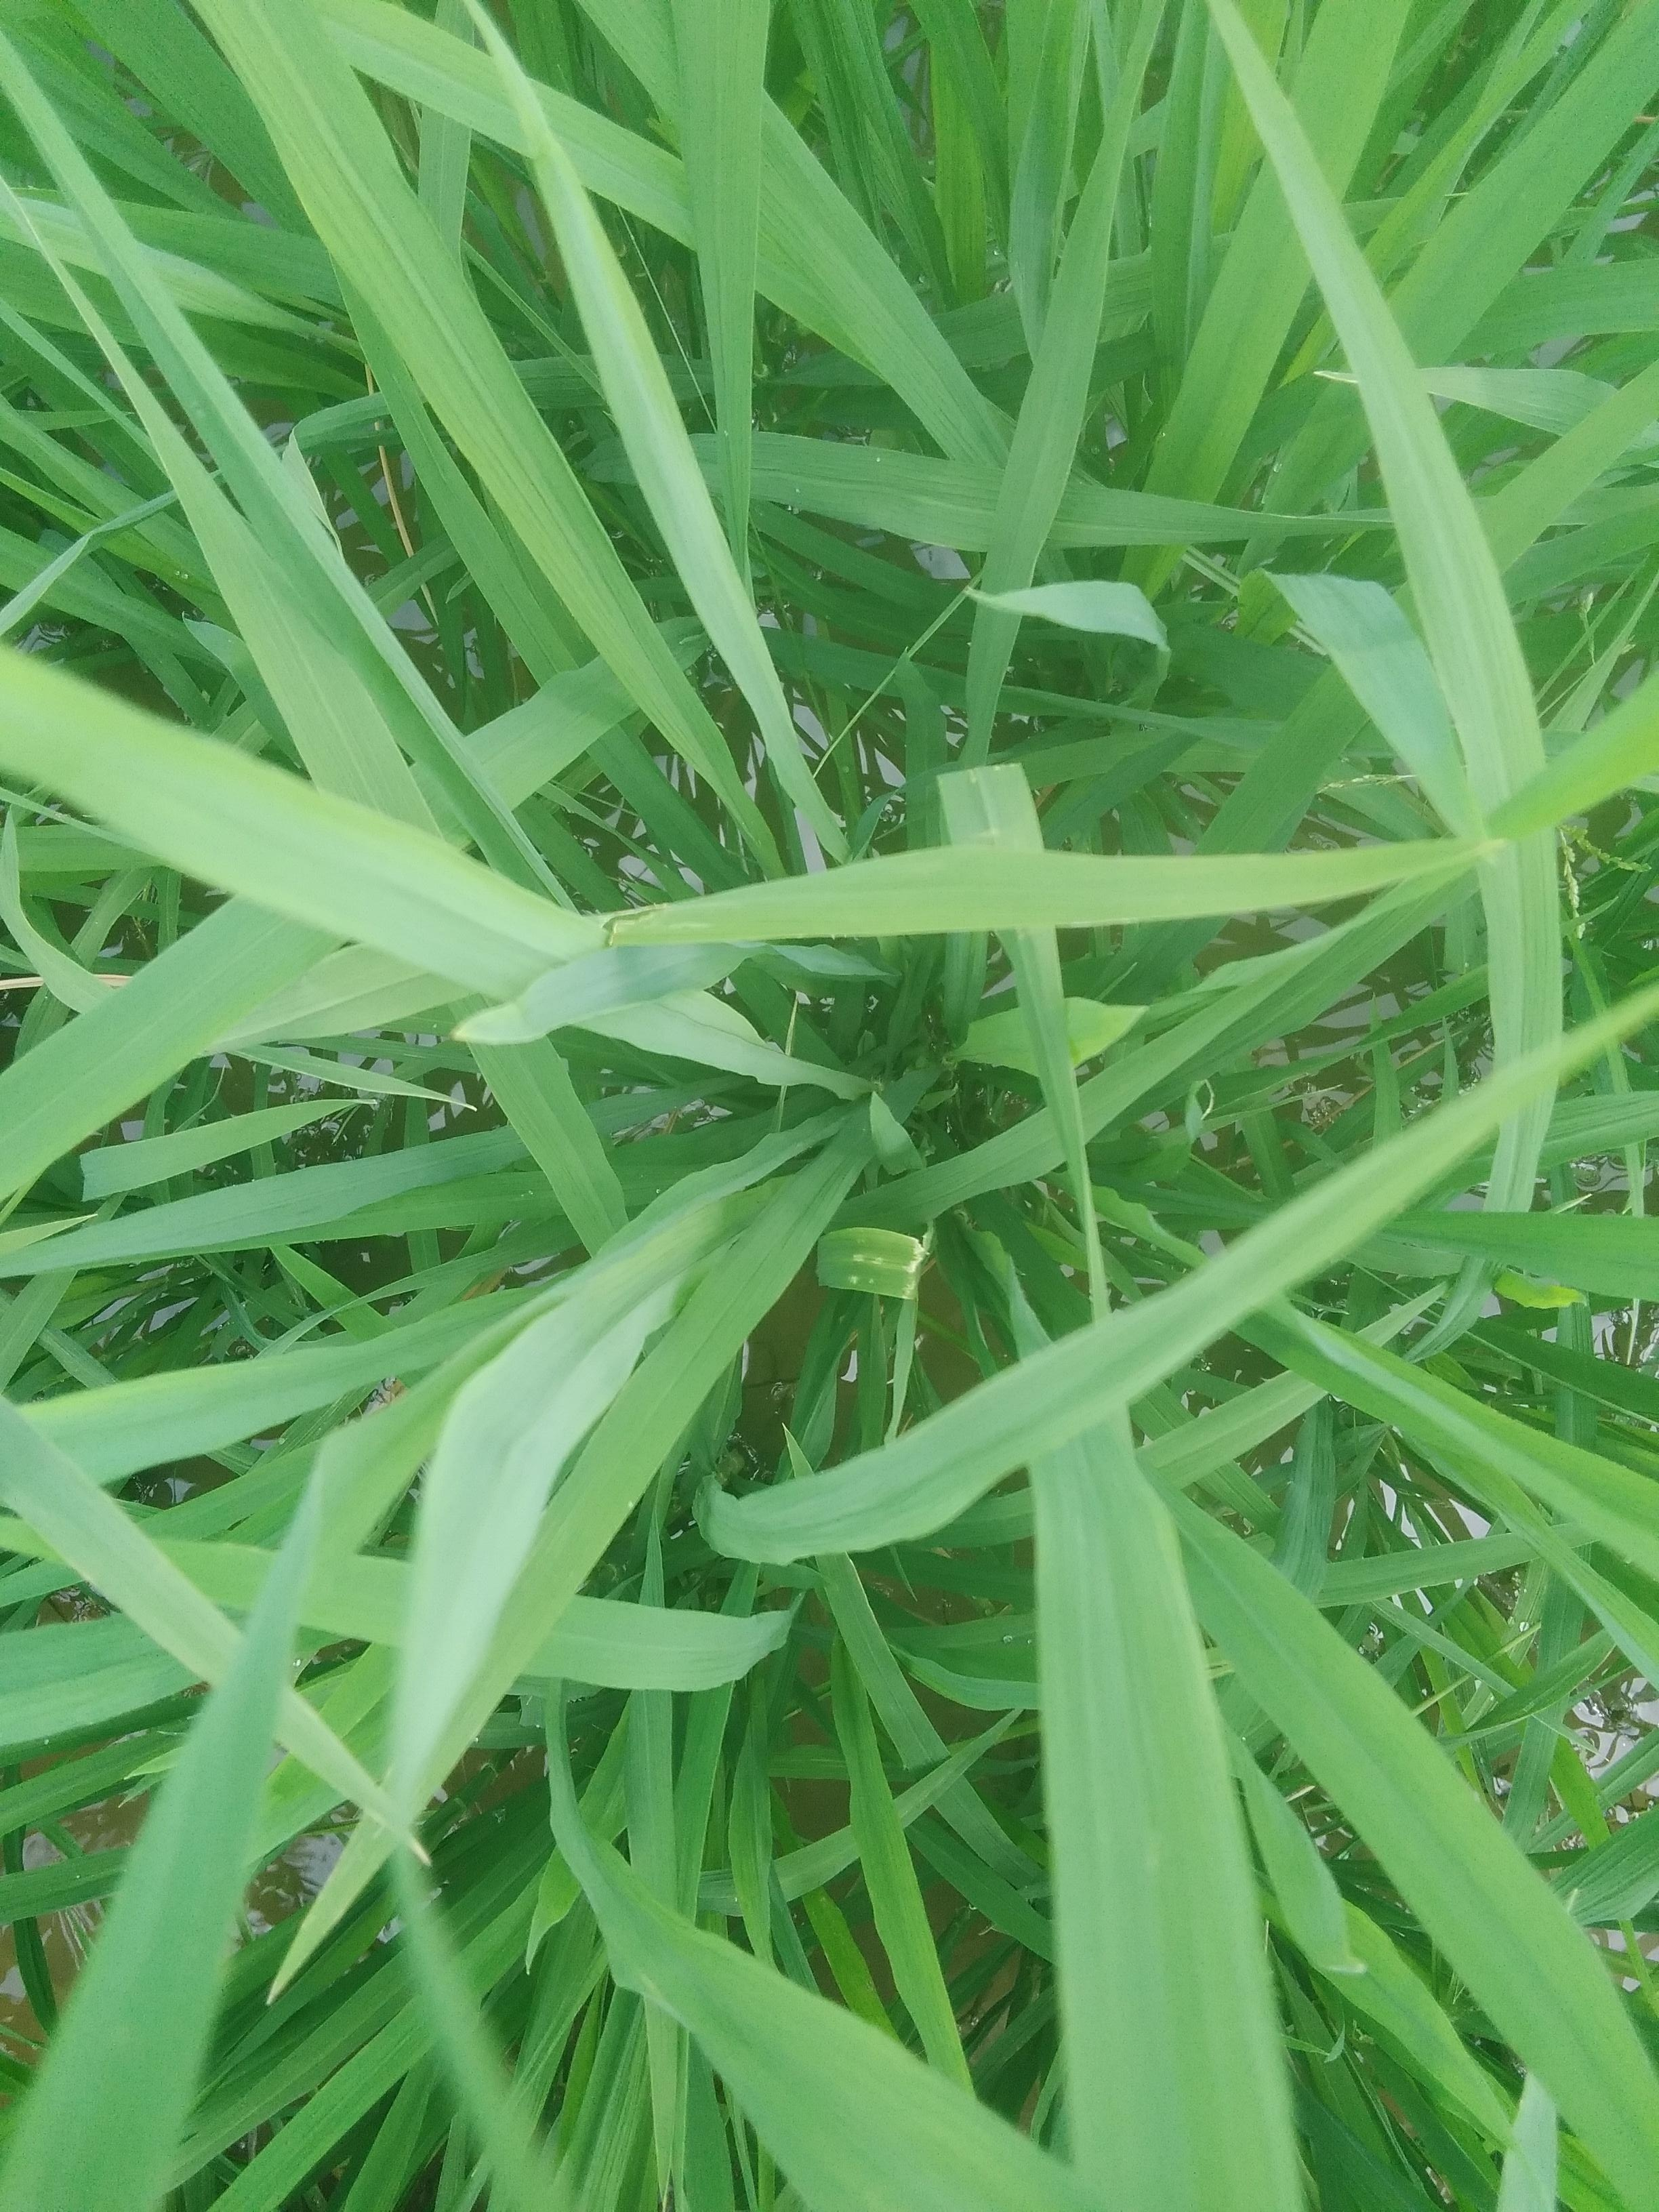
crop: rice
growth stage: elongation stem
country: Nigeria
